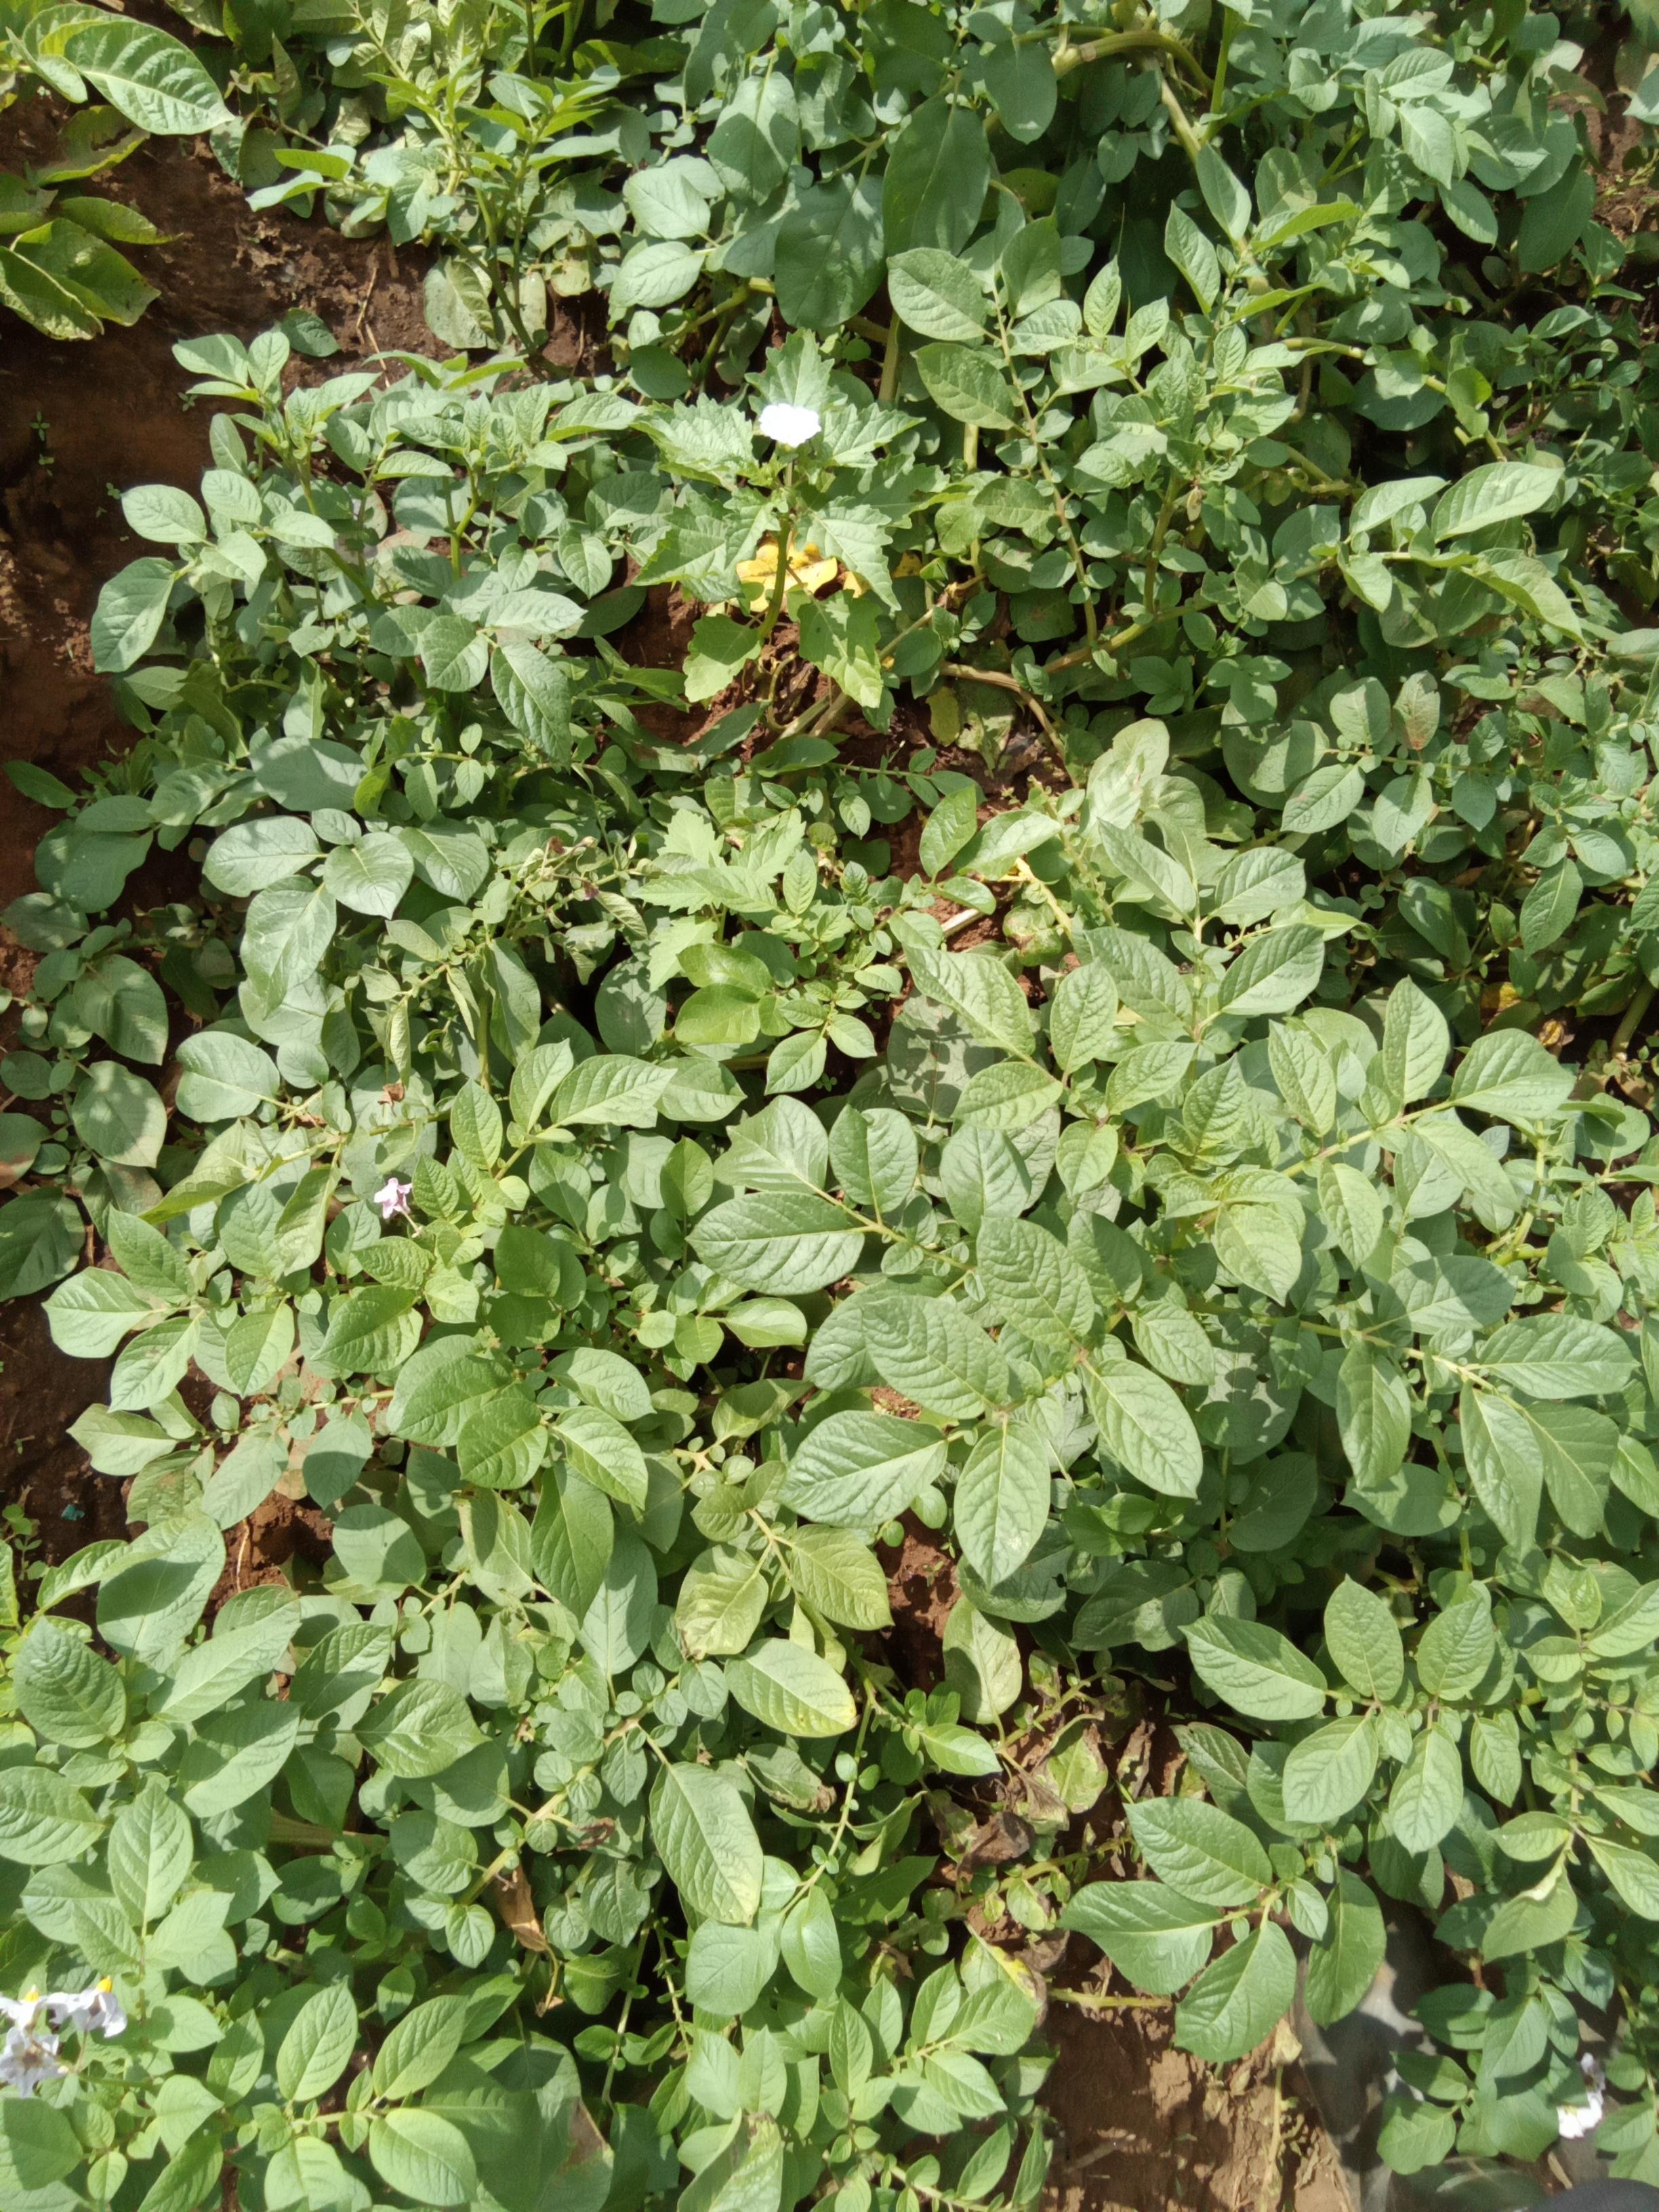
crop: potato
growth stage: flowering
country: Kenya
